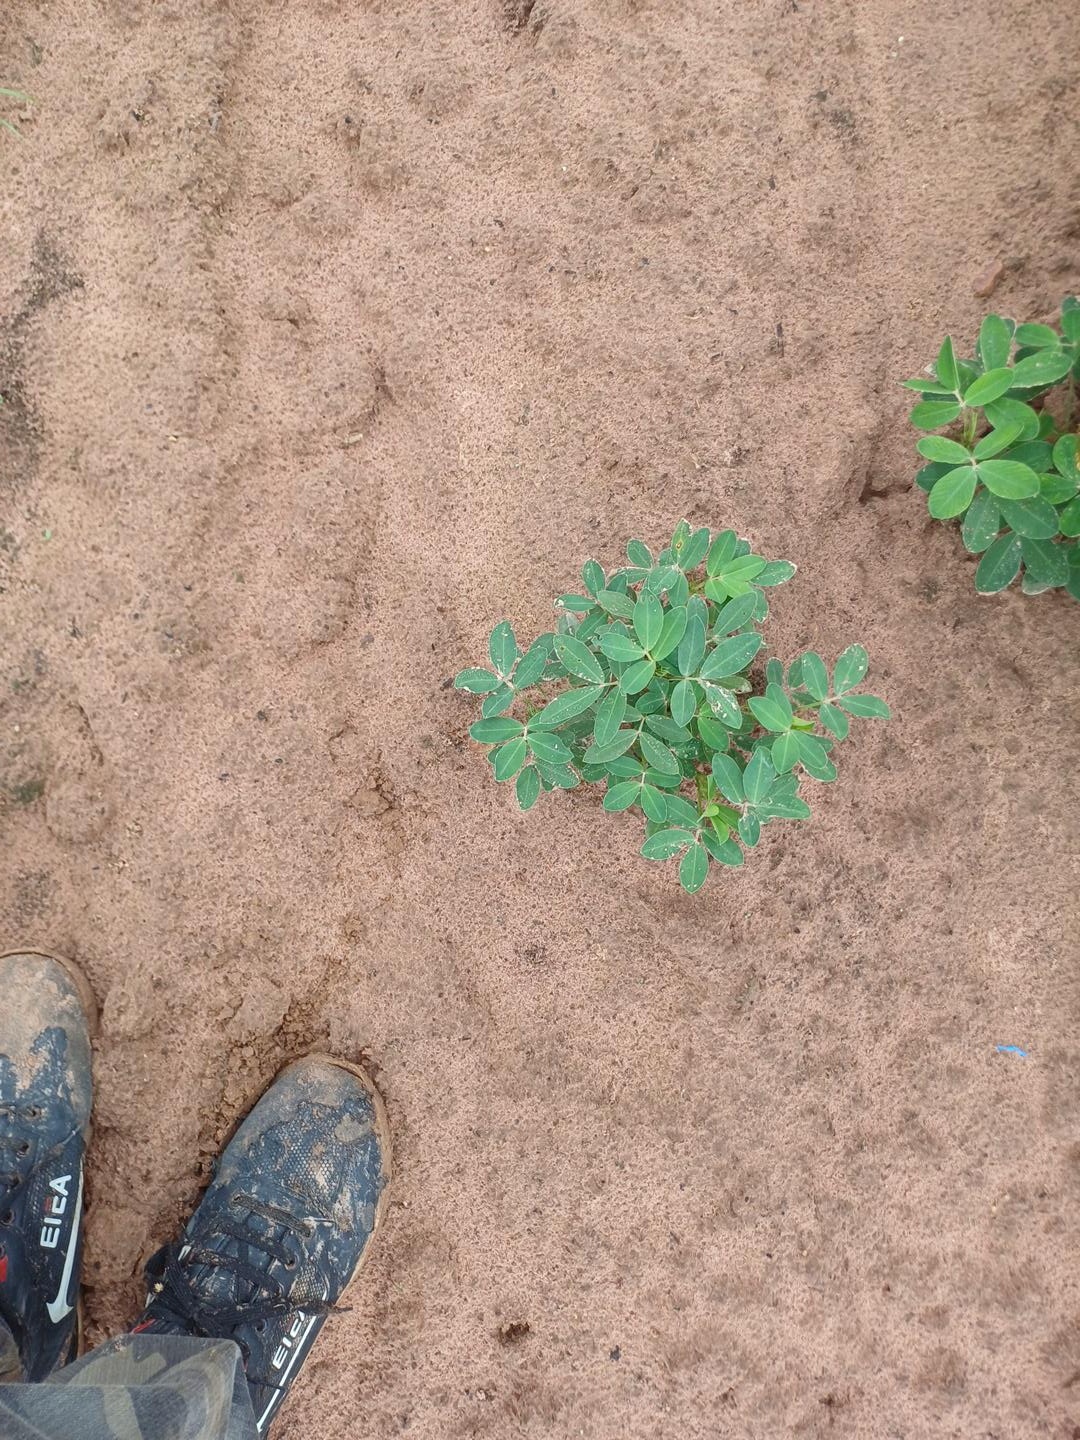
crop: groundnut
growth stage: flowering
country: Senegal
